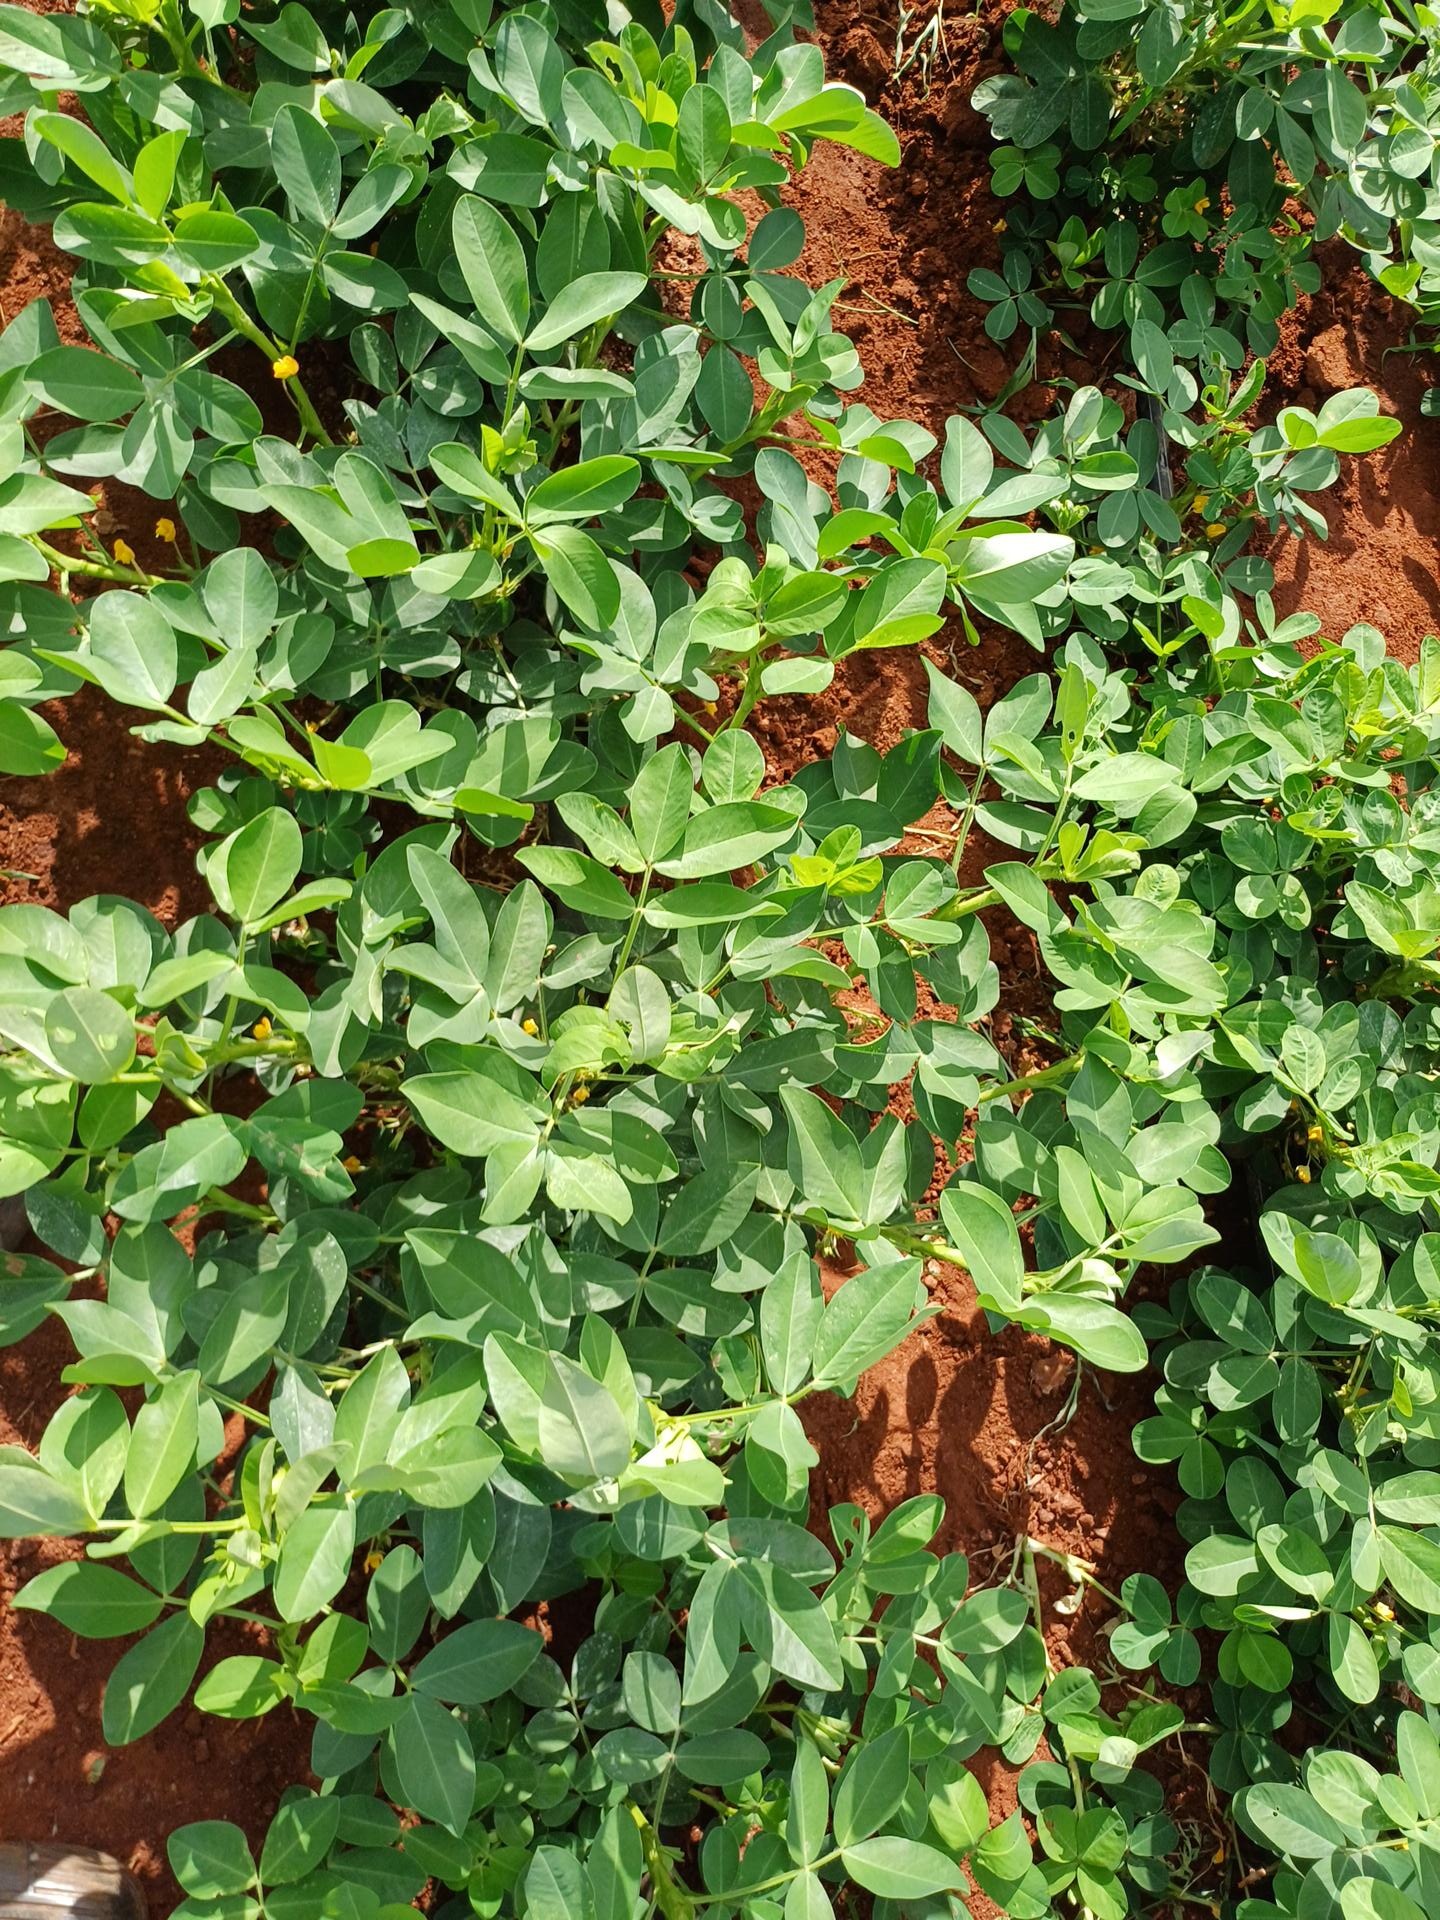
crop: groundnut
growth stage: flowering
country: Kenya
